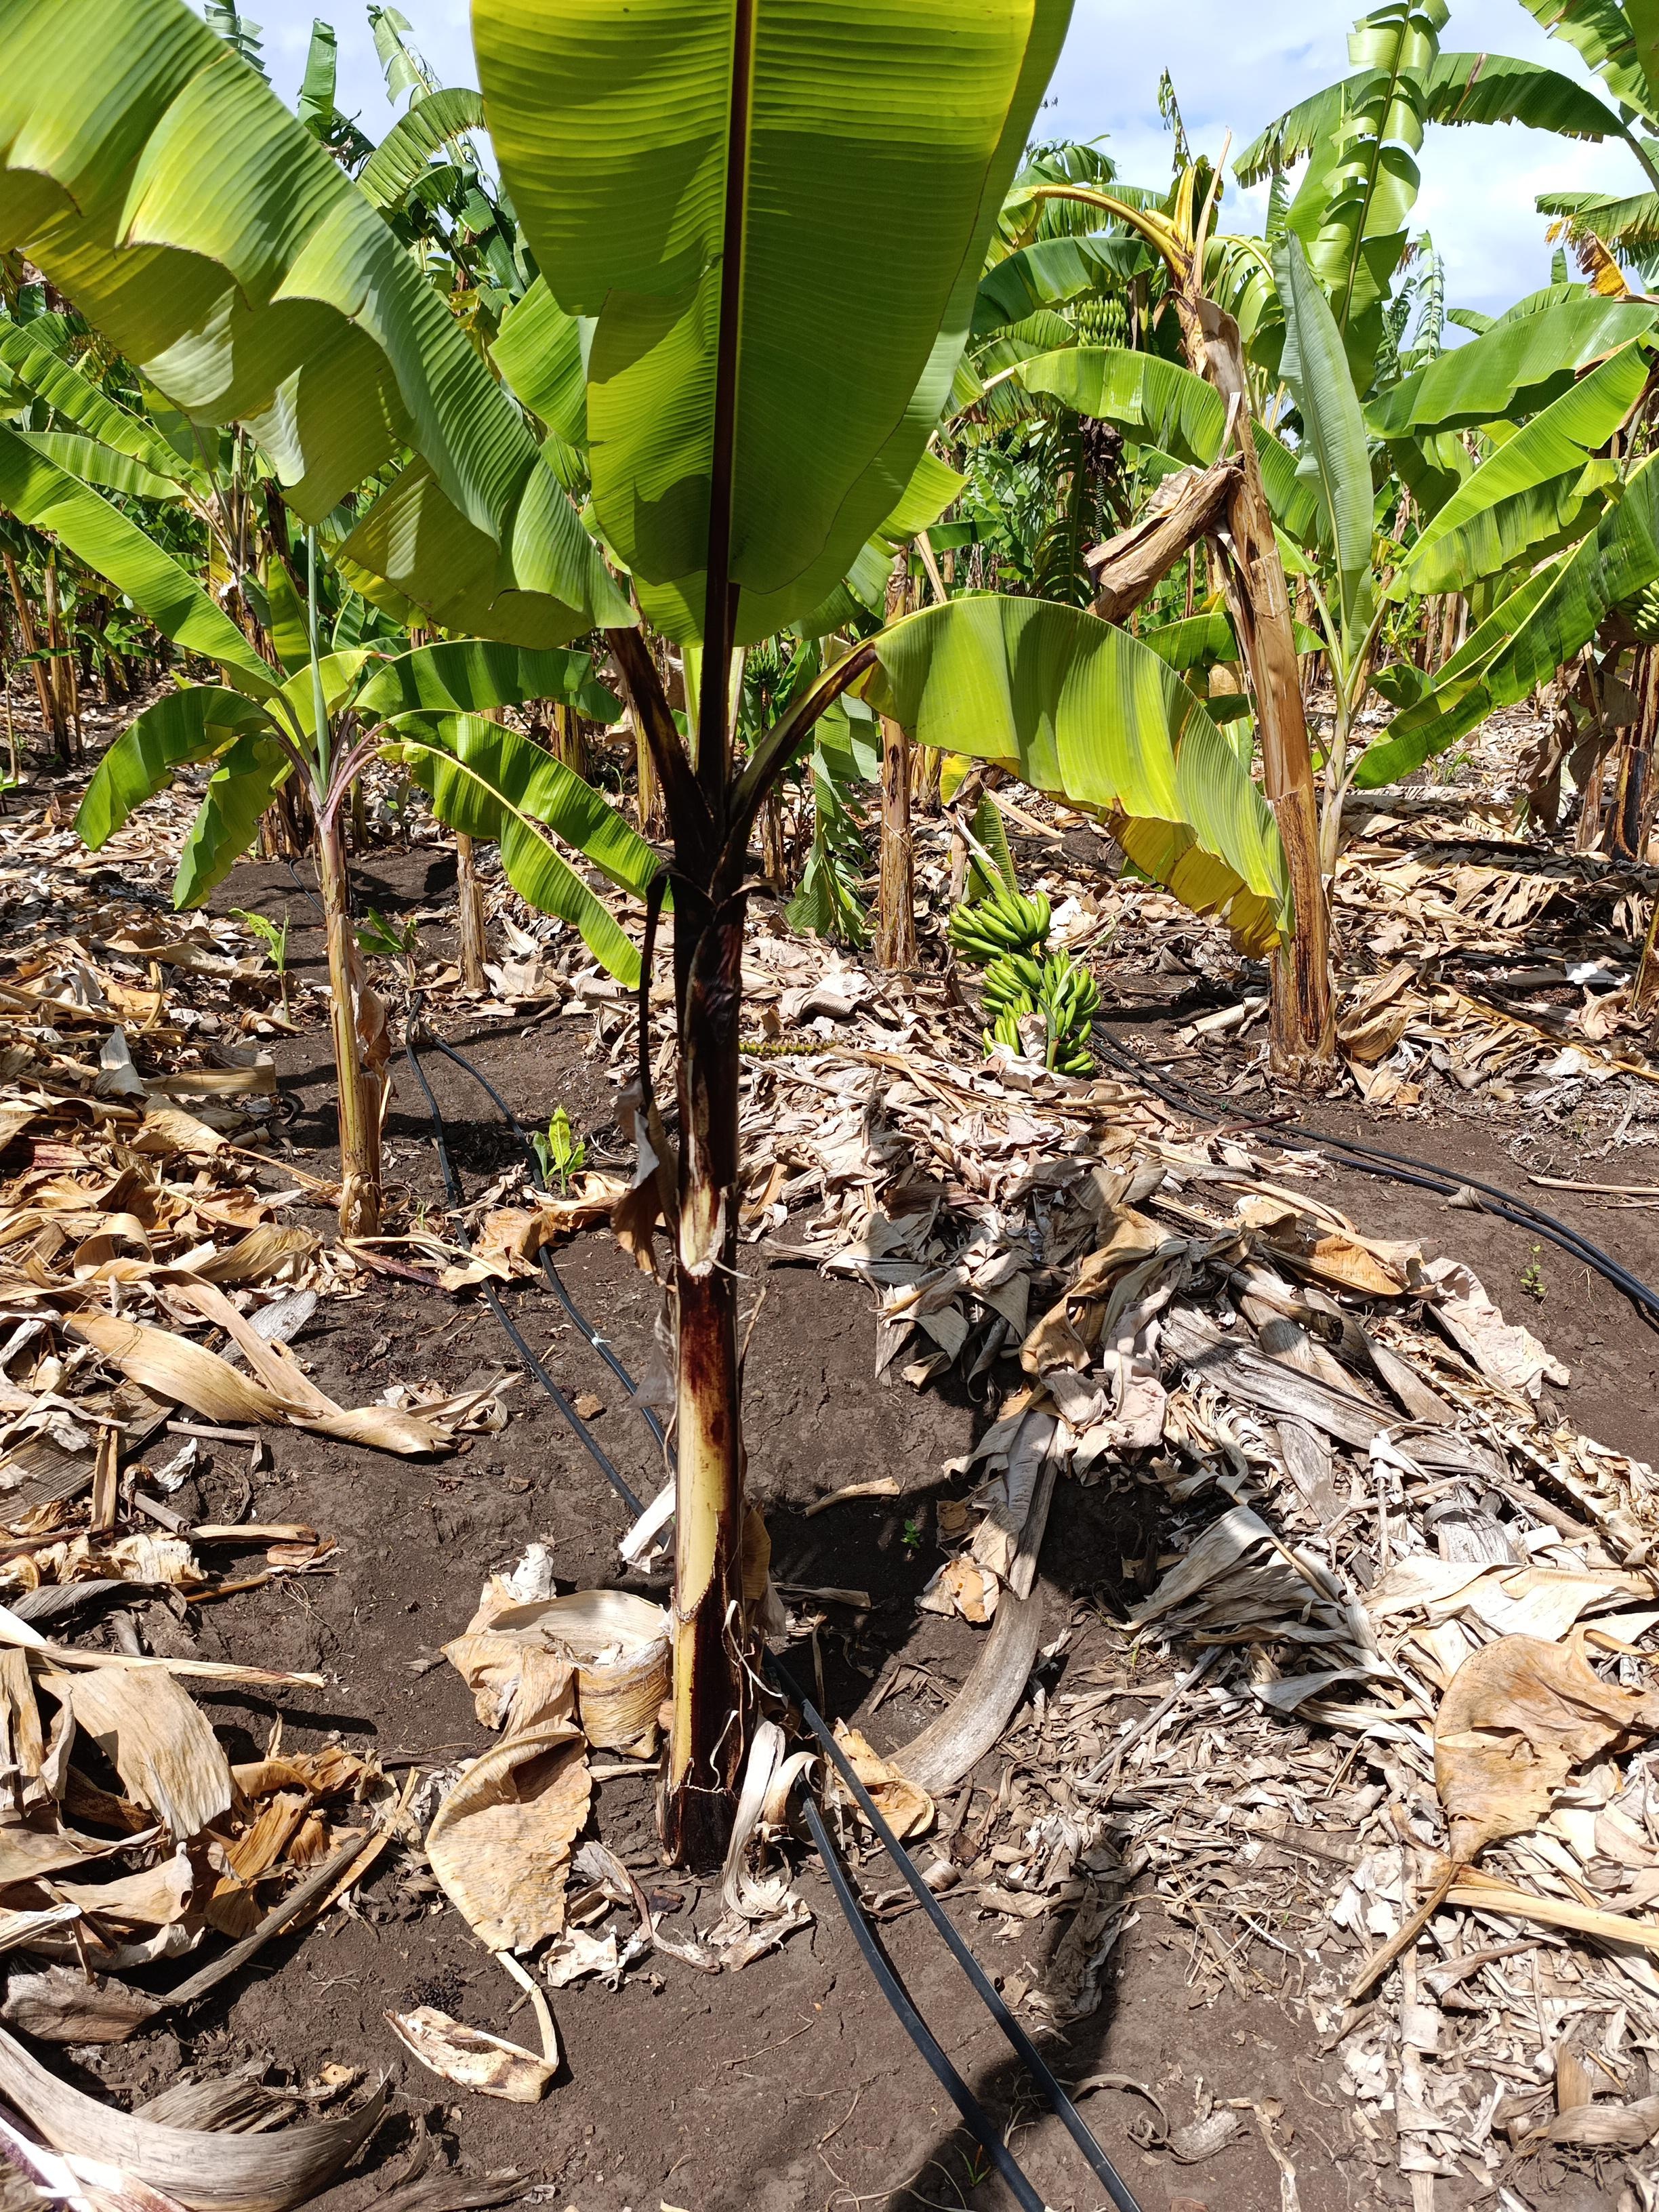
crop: banana
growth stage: vegetative
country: Tanzania
